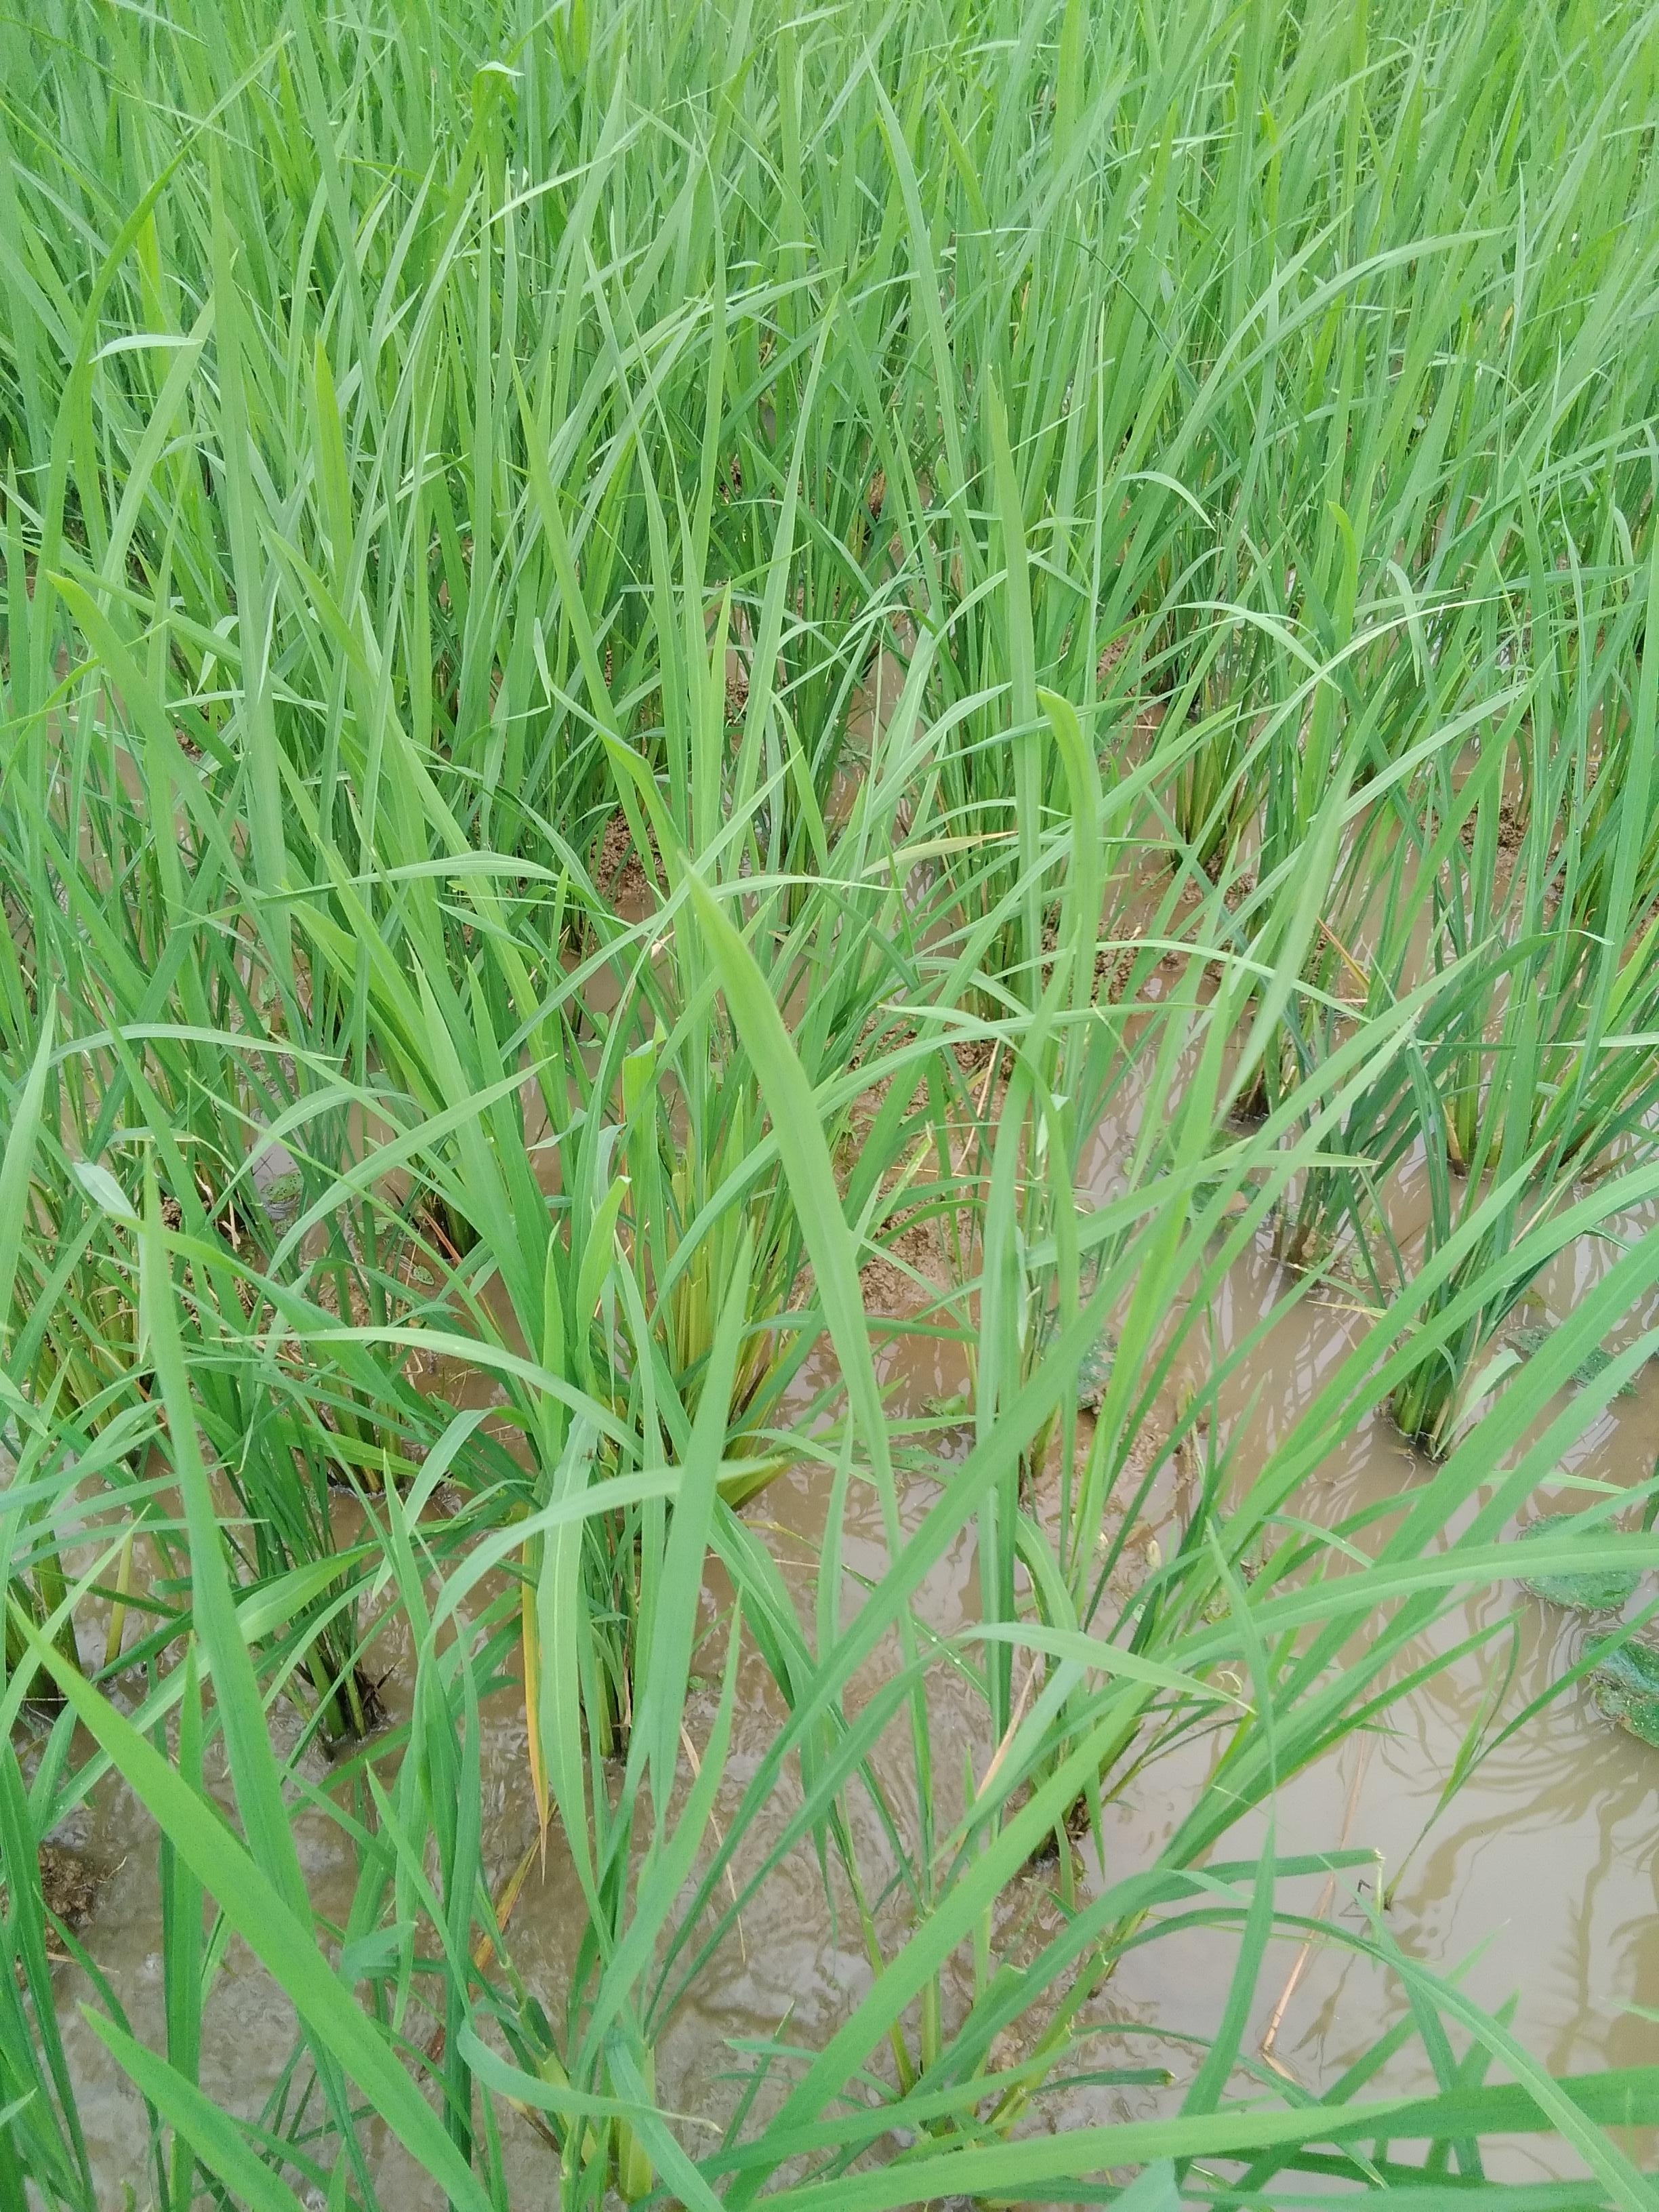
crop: rice
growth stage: vegetative
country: Nigeria
